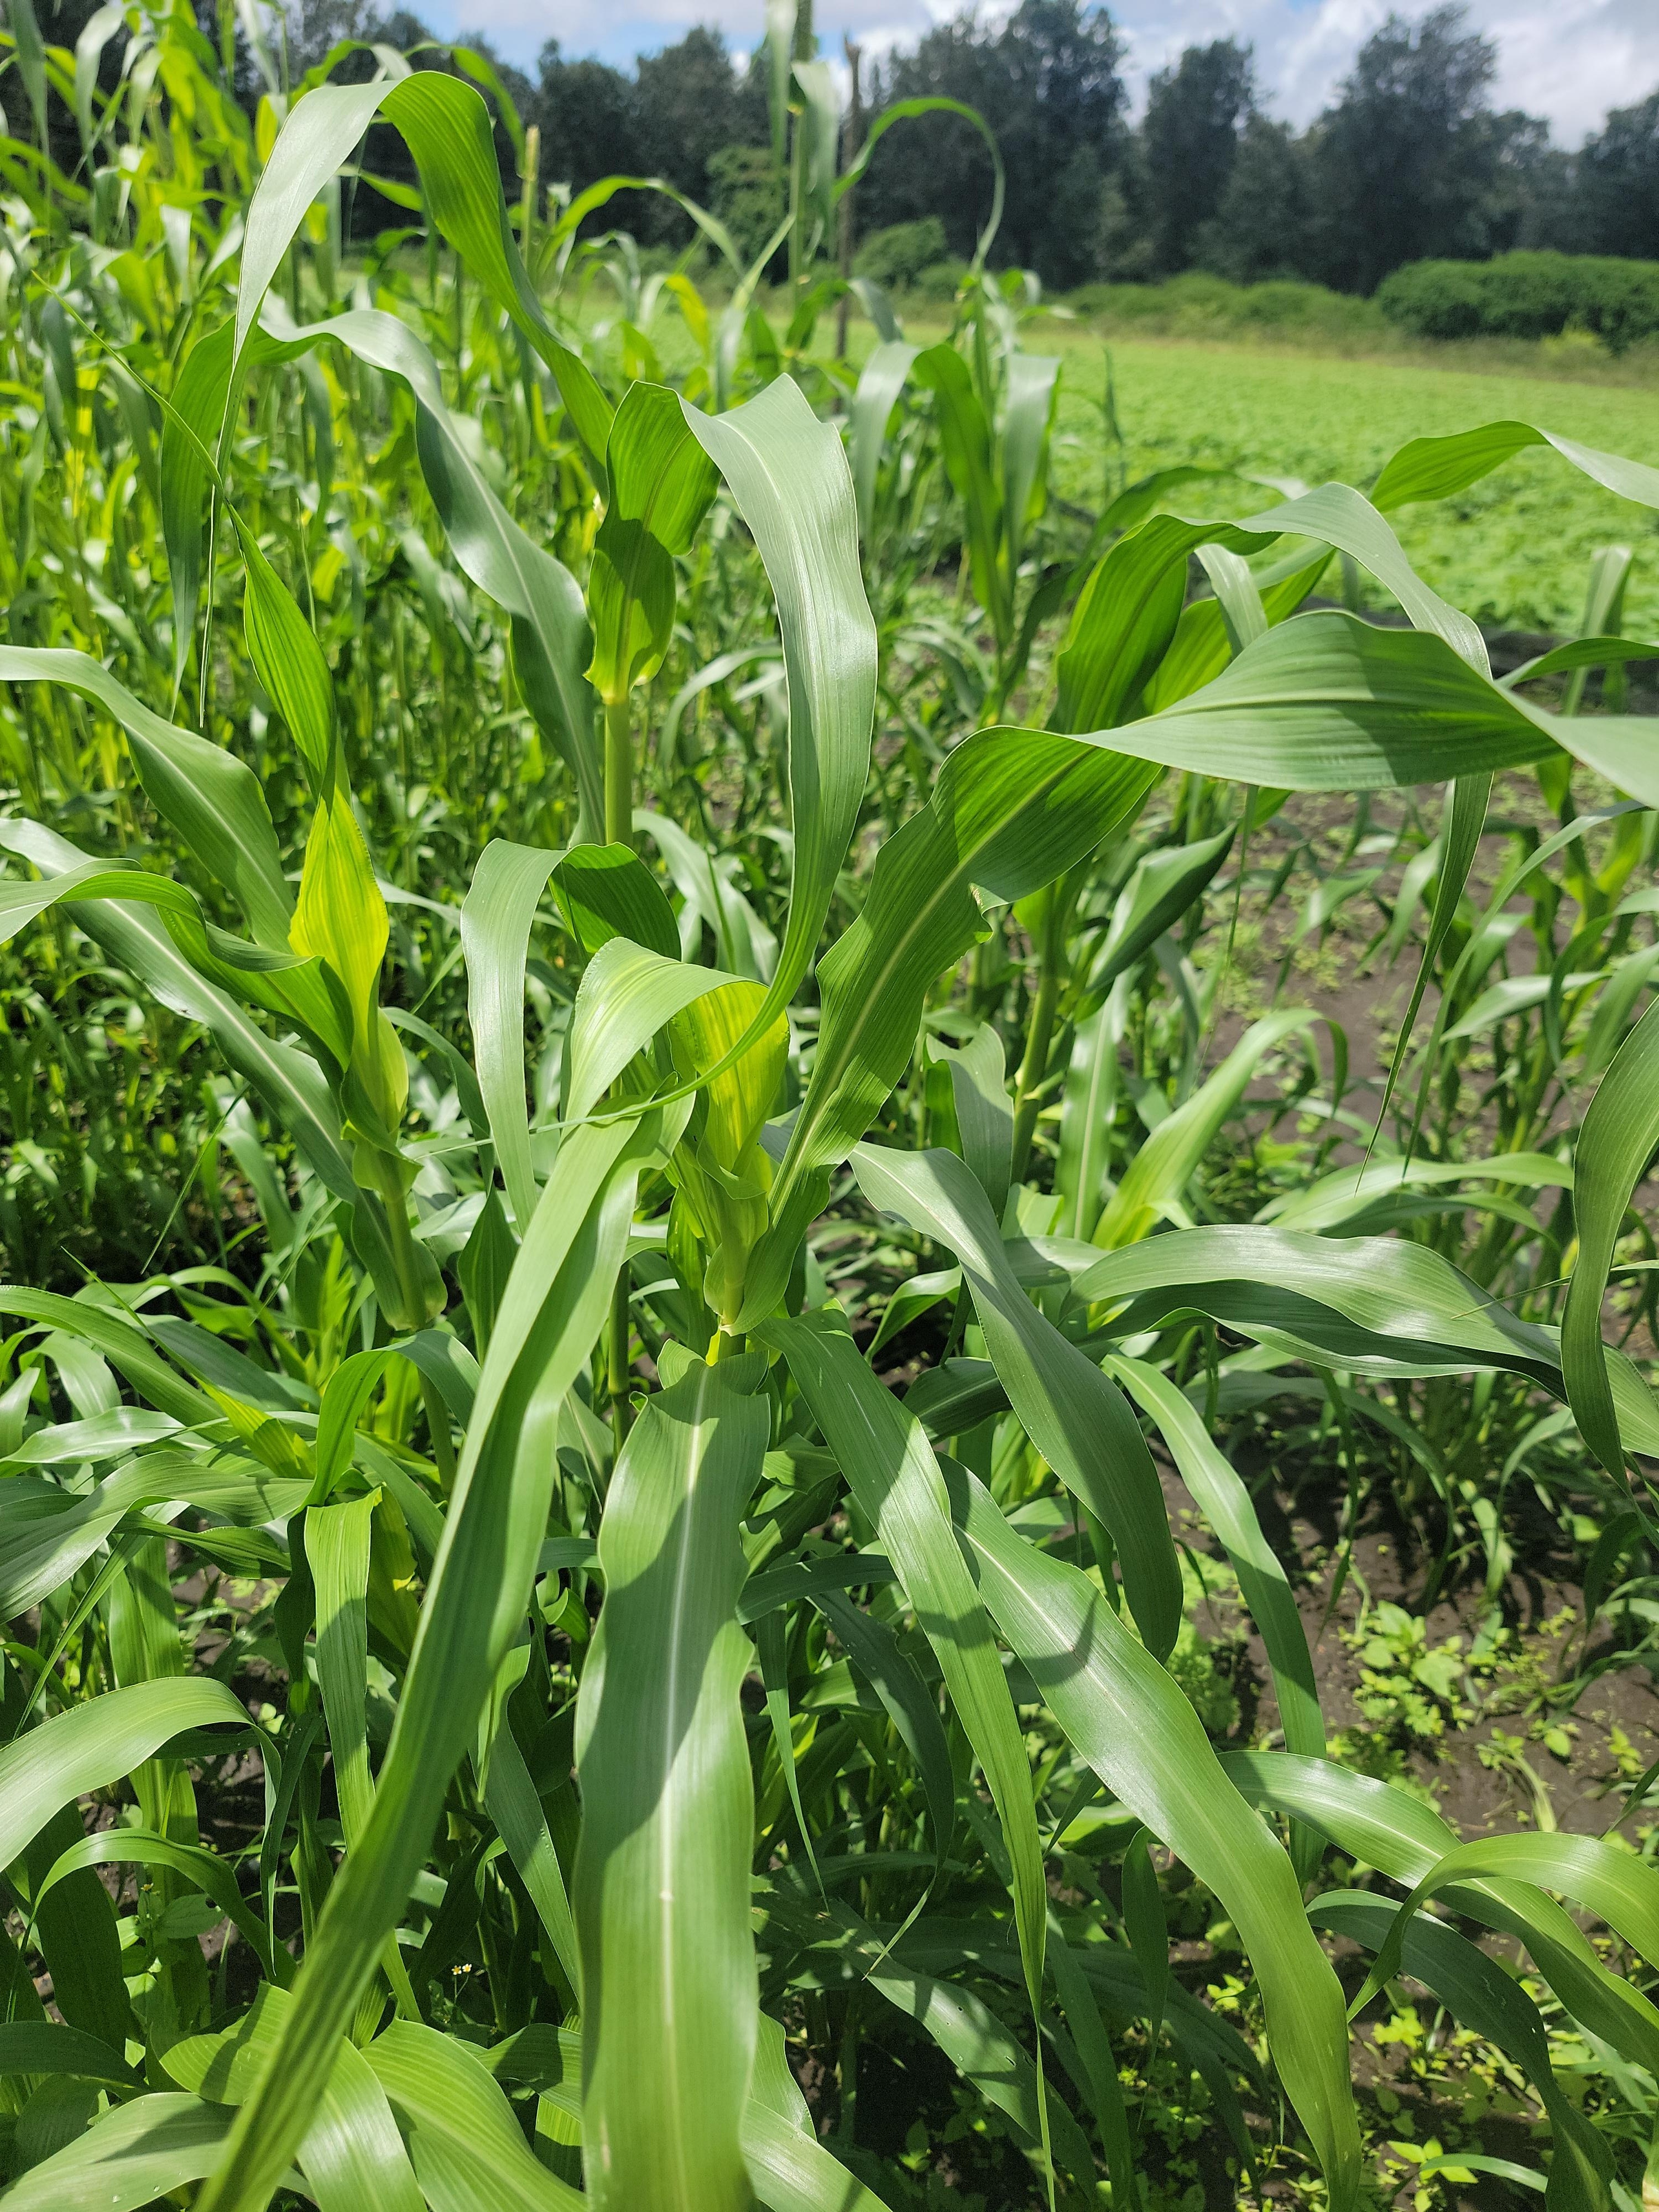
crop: pearl millet
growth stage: heading tuber
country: Tanzania
